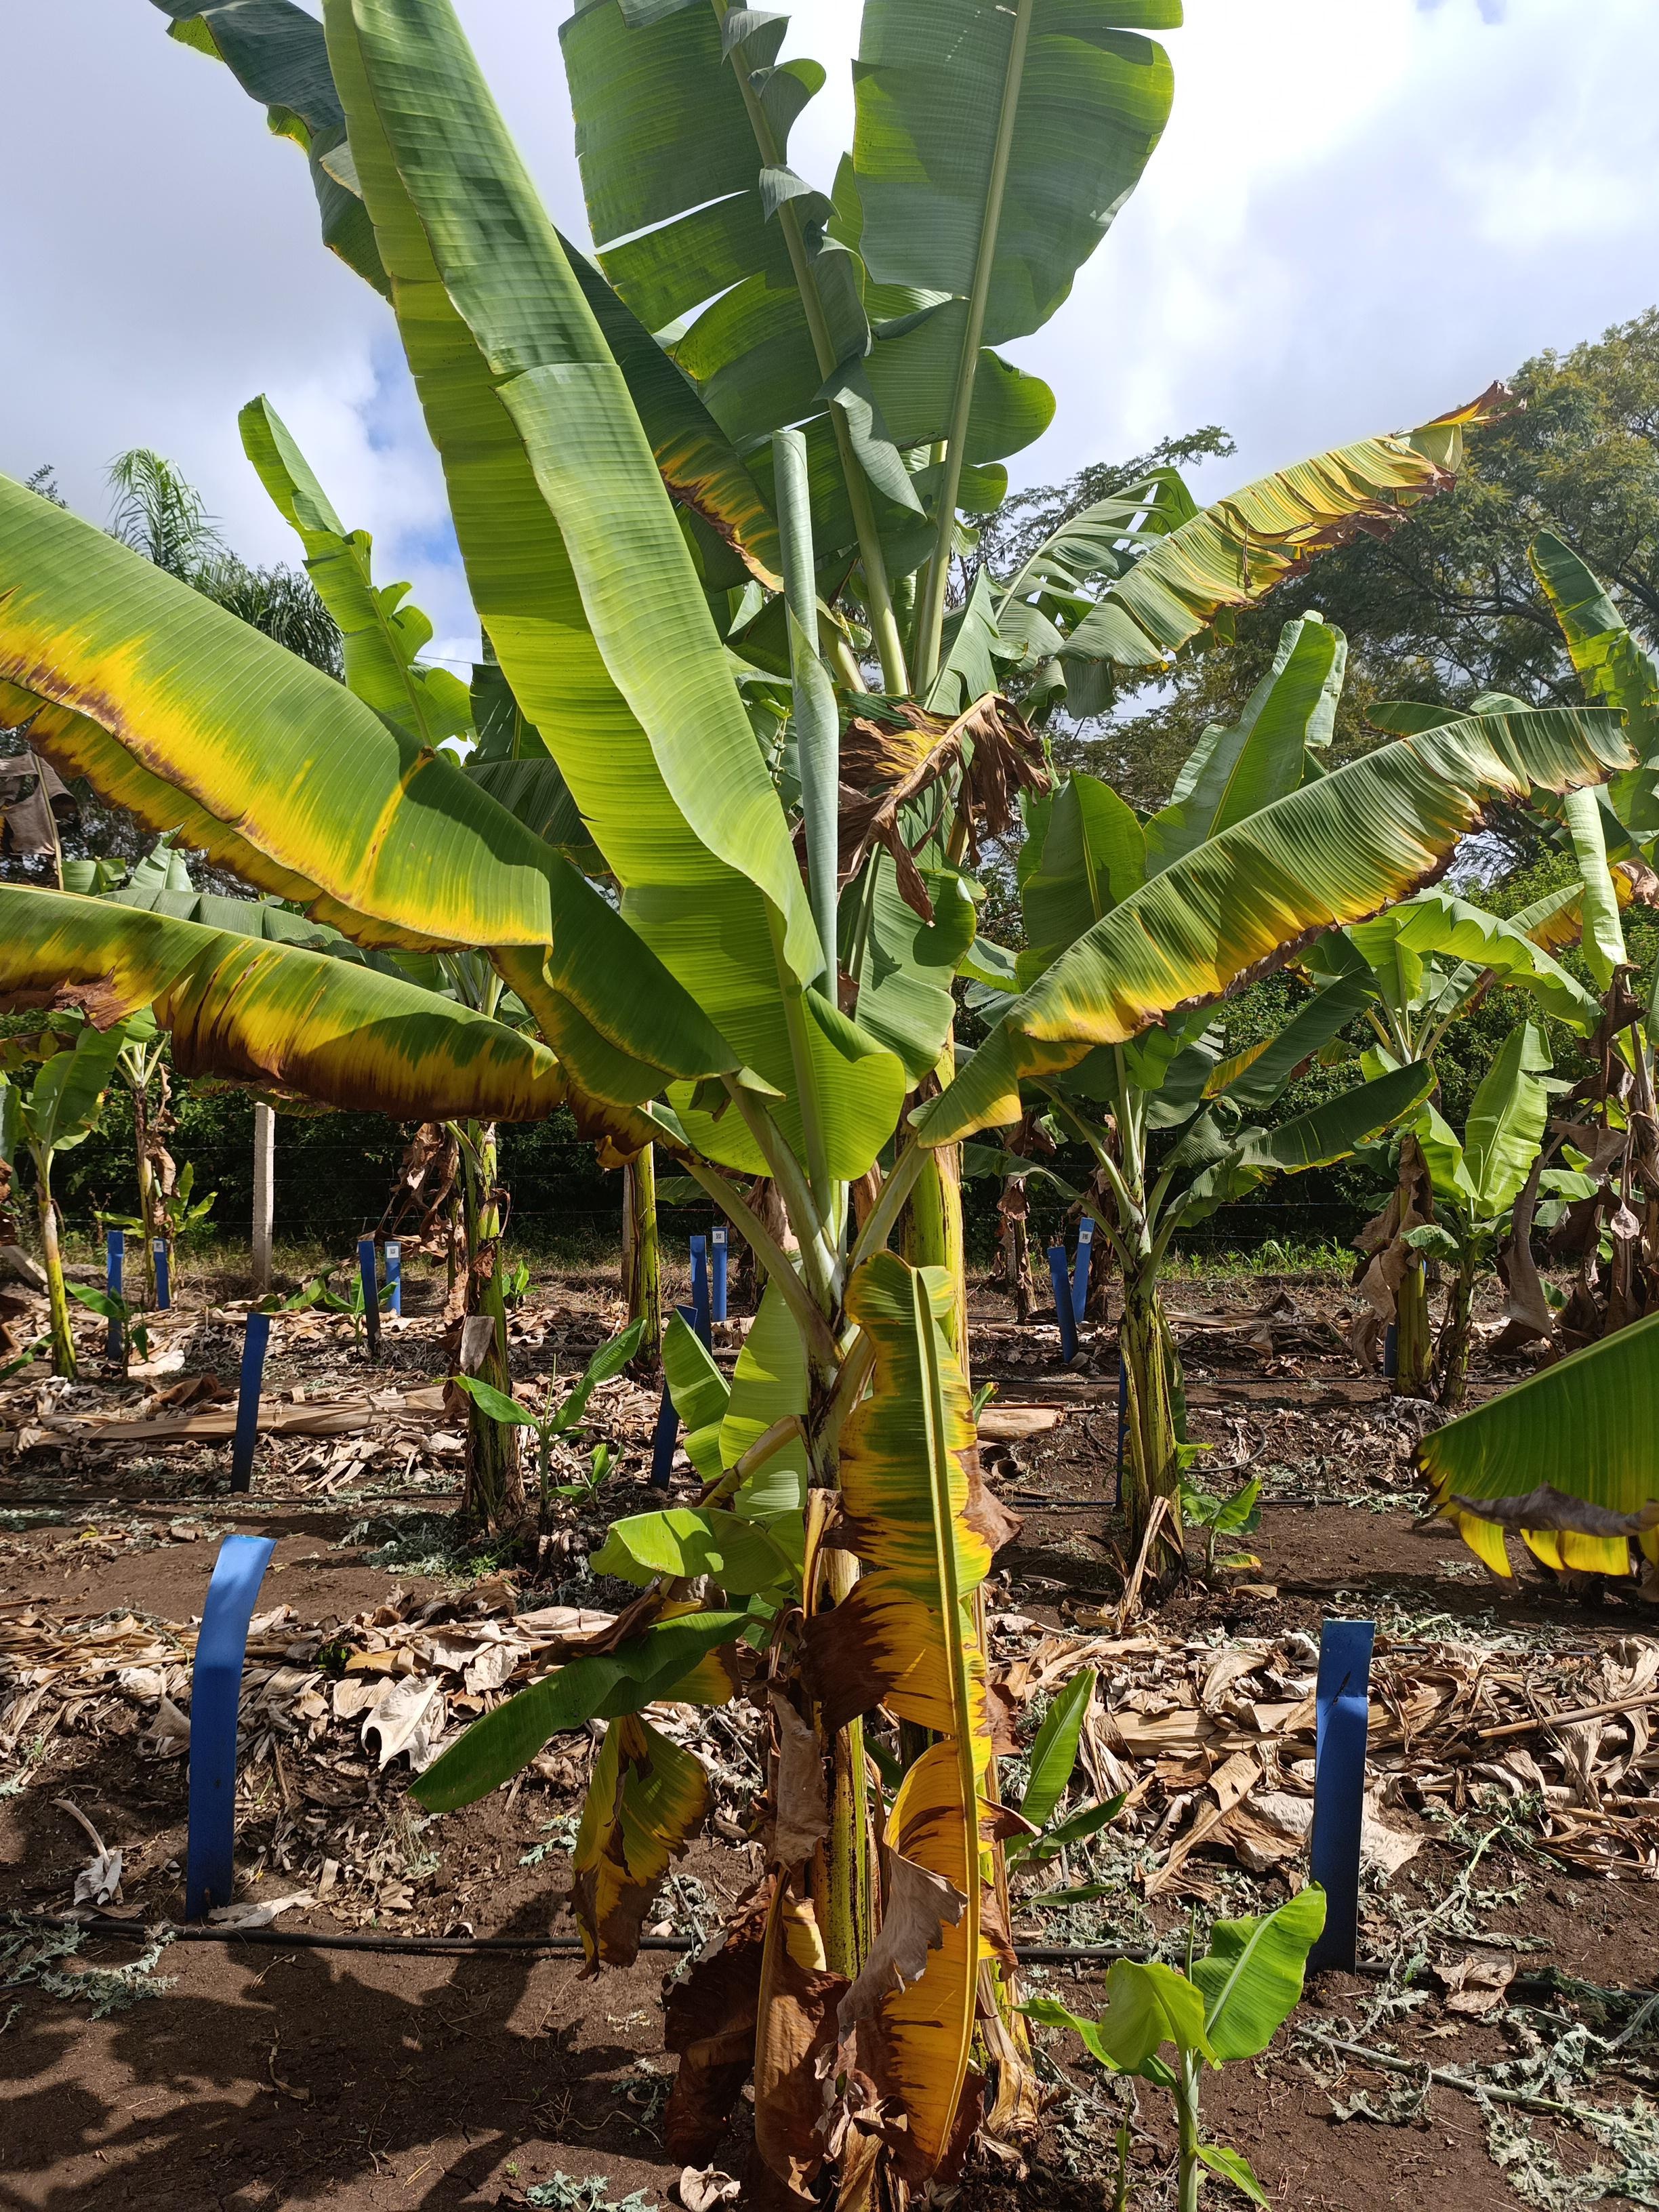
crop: banana
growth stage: vegetative
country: Tanzania
